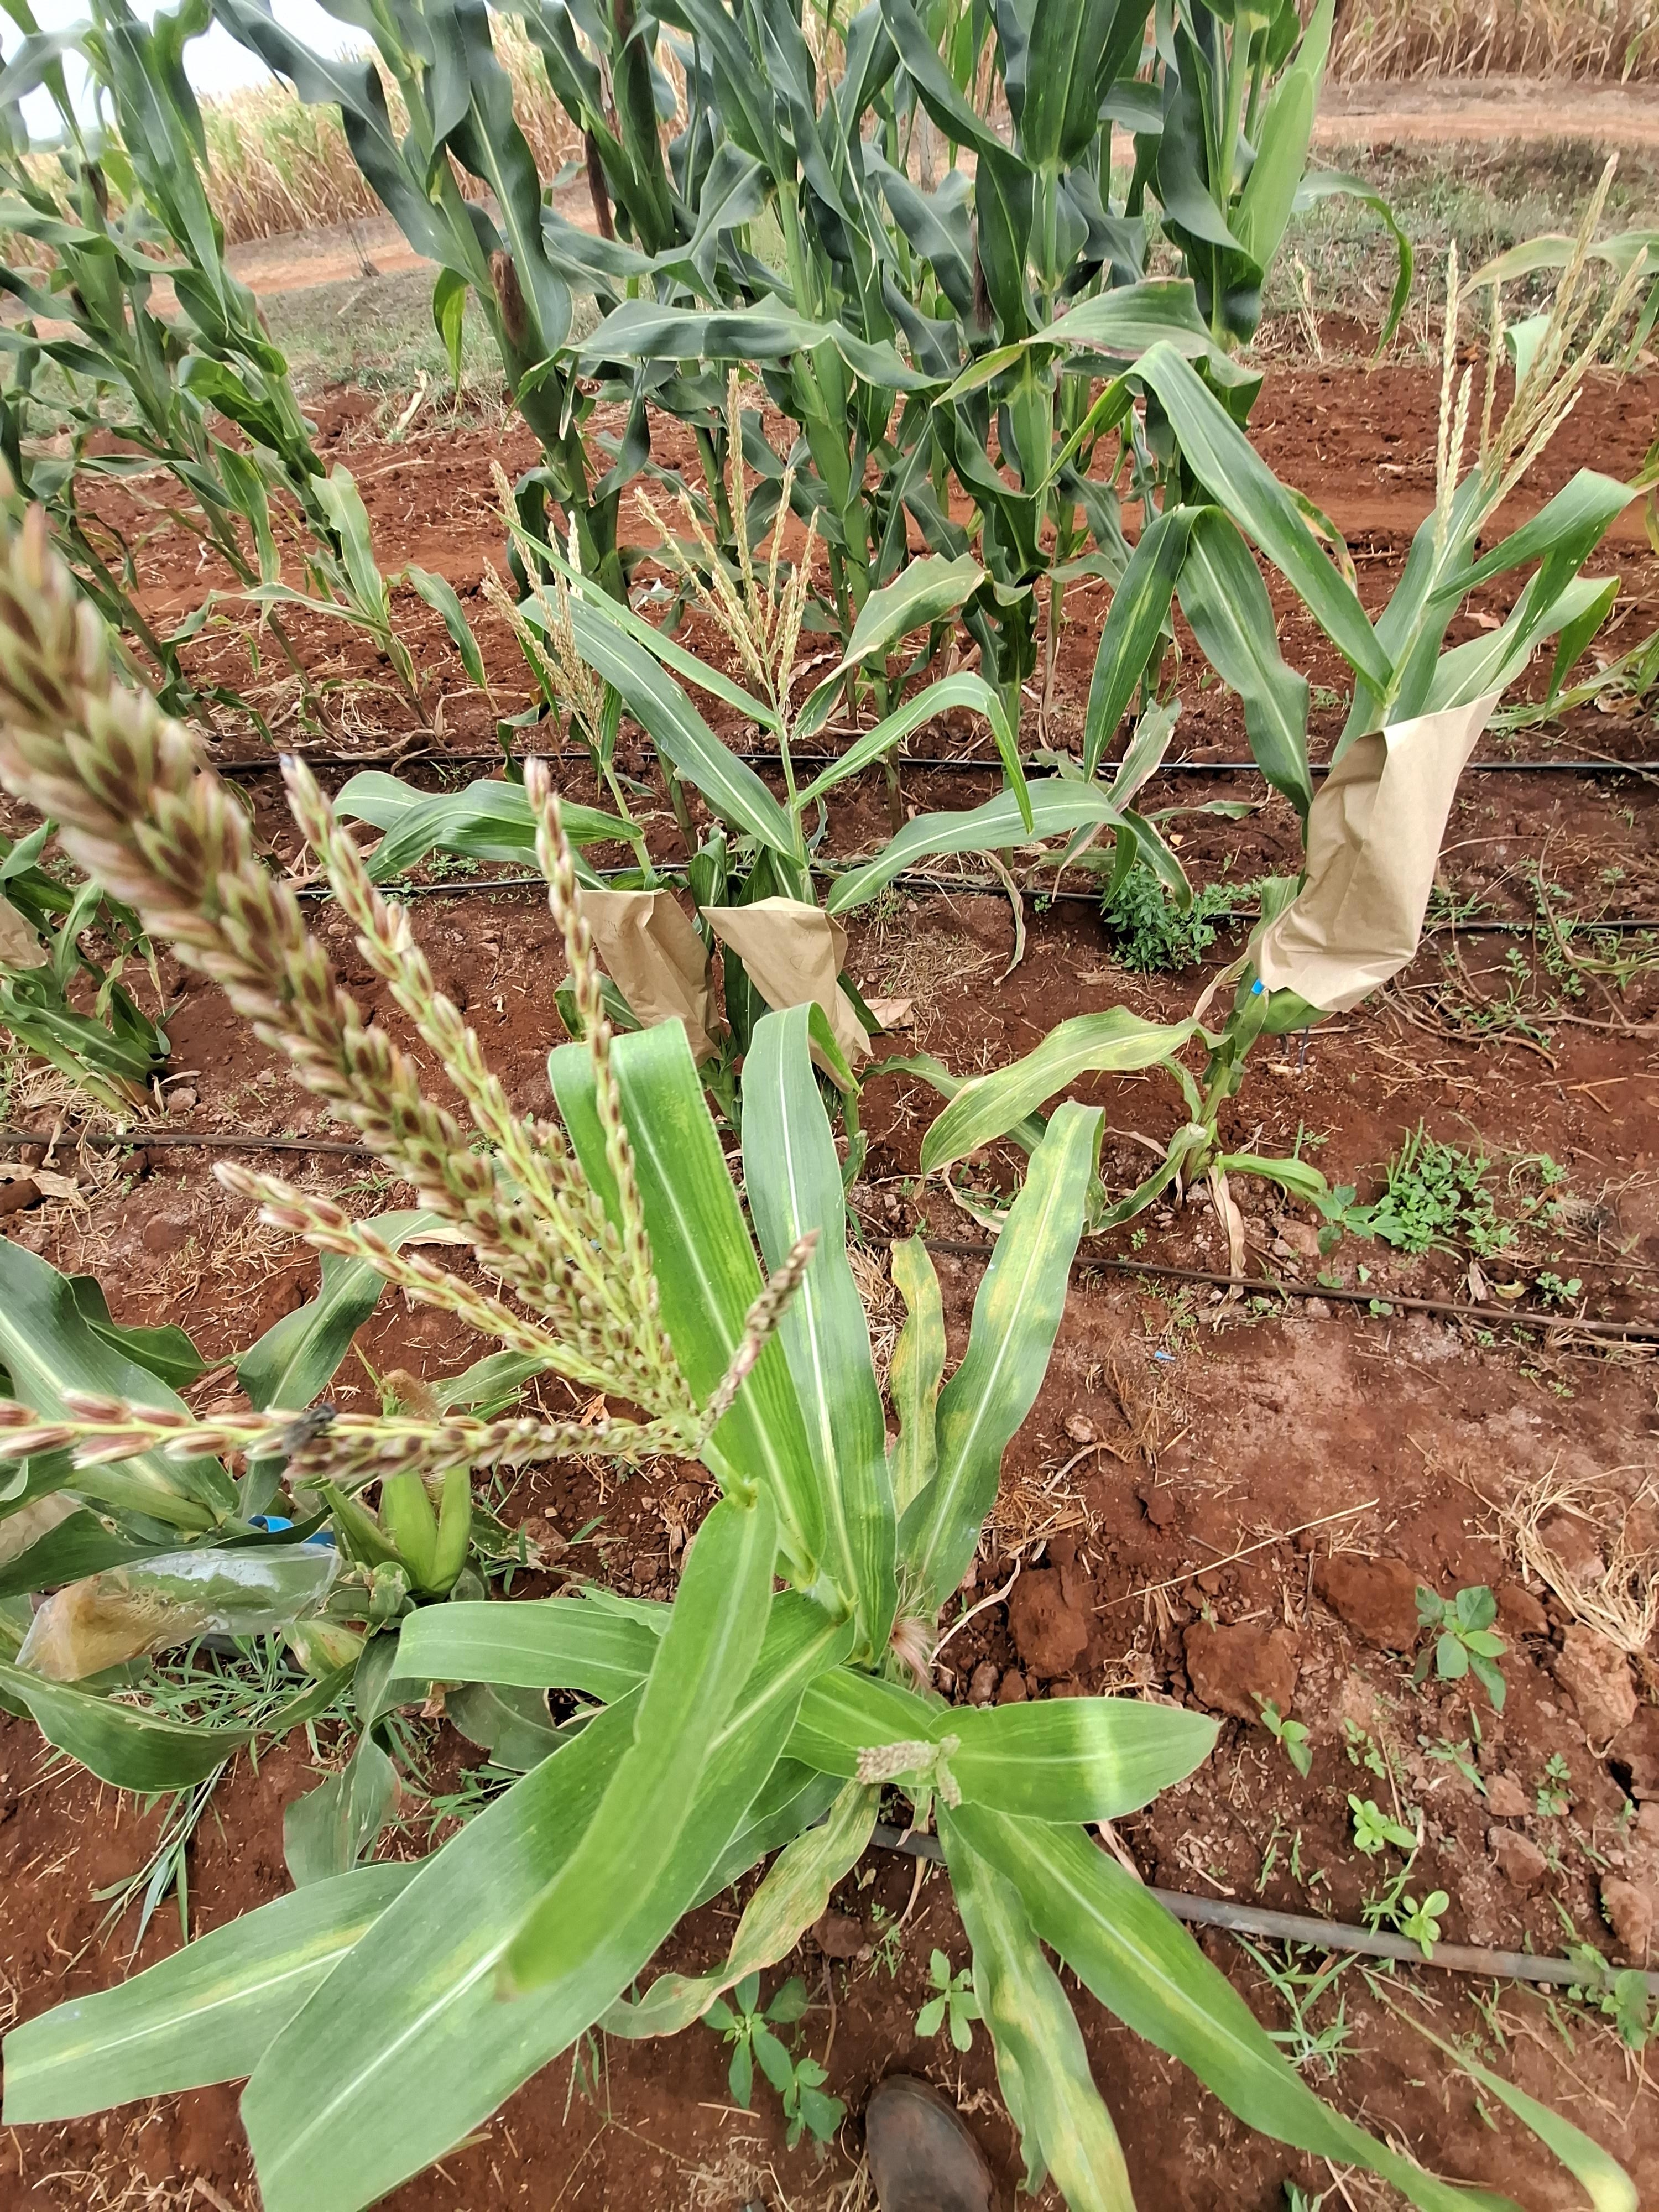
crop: maize
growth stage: flowering
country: Kenya
